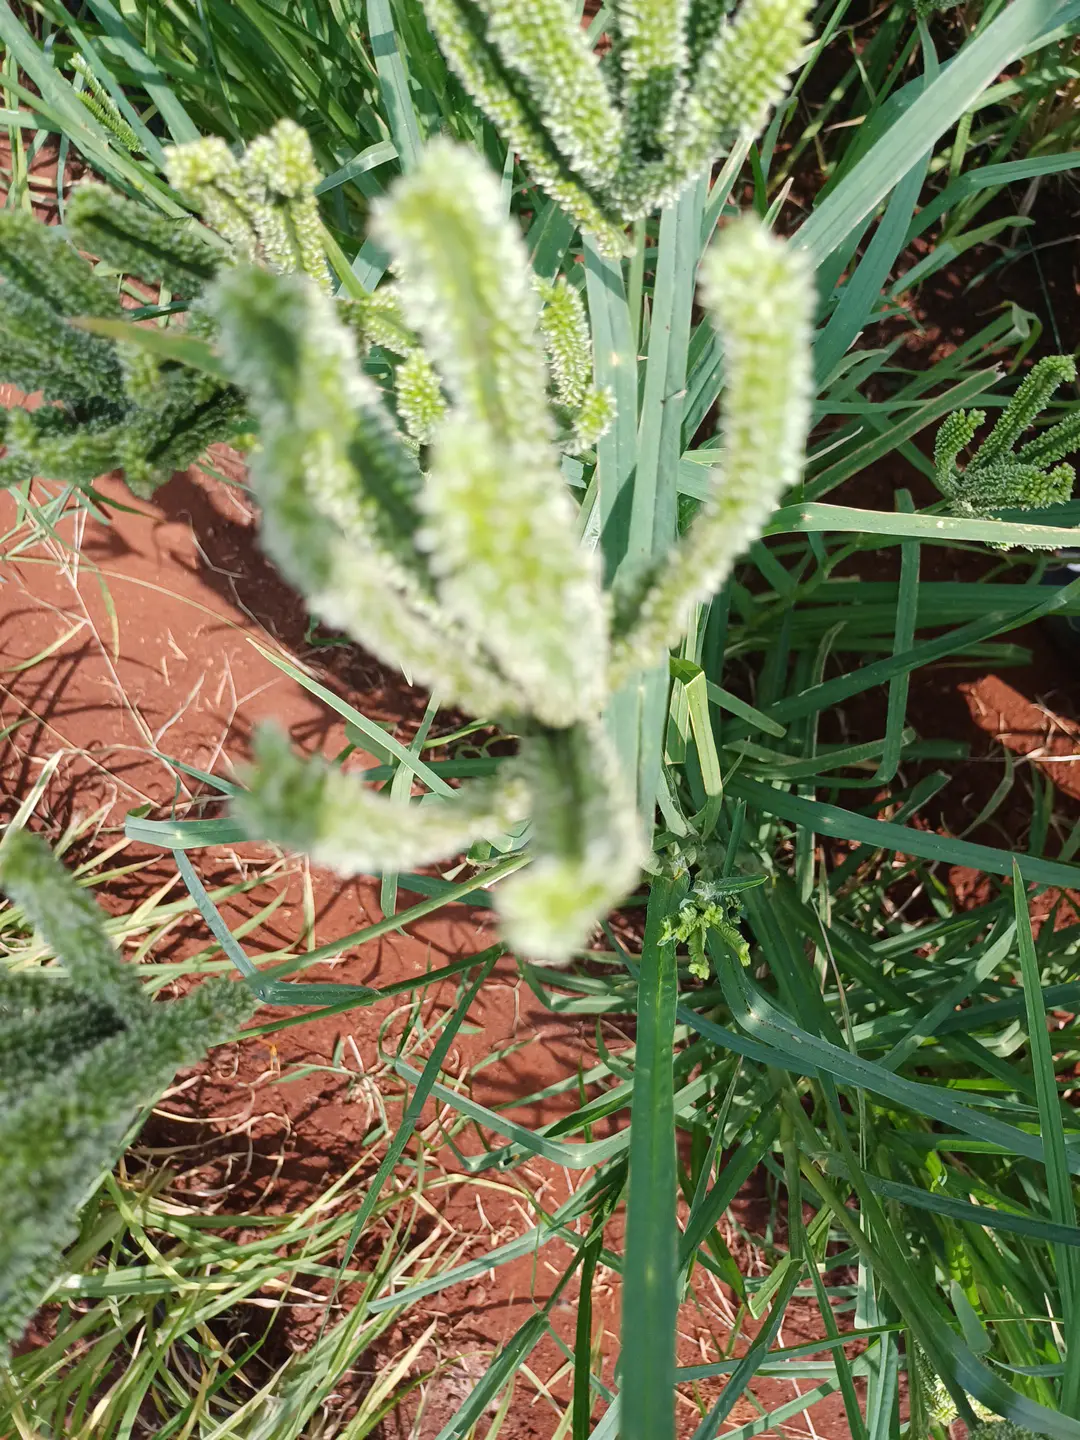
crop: finger millet
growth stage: filling grain
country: Kenya
